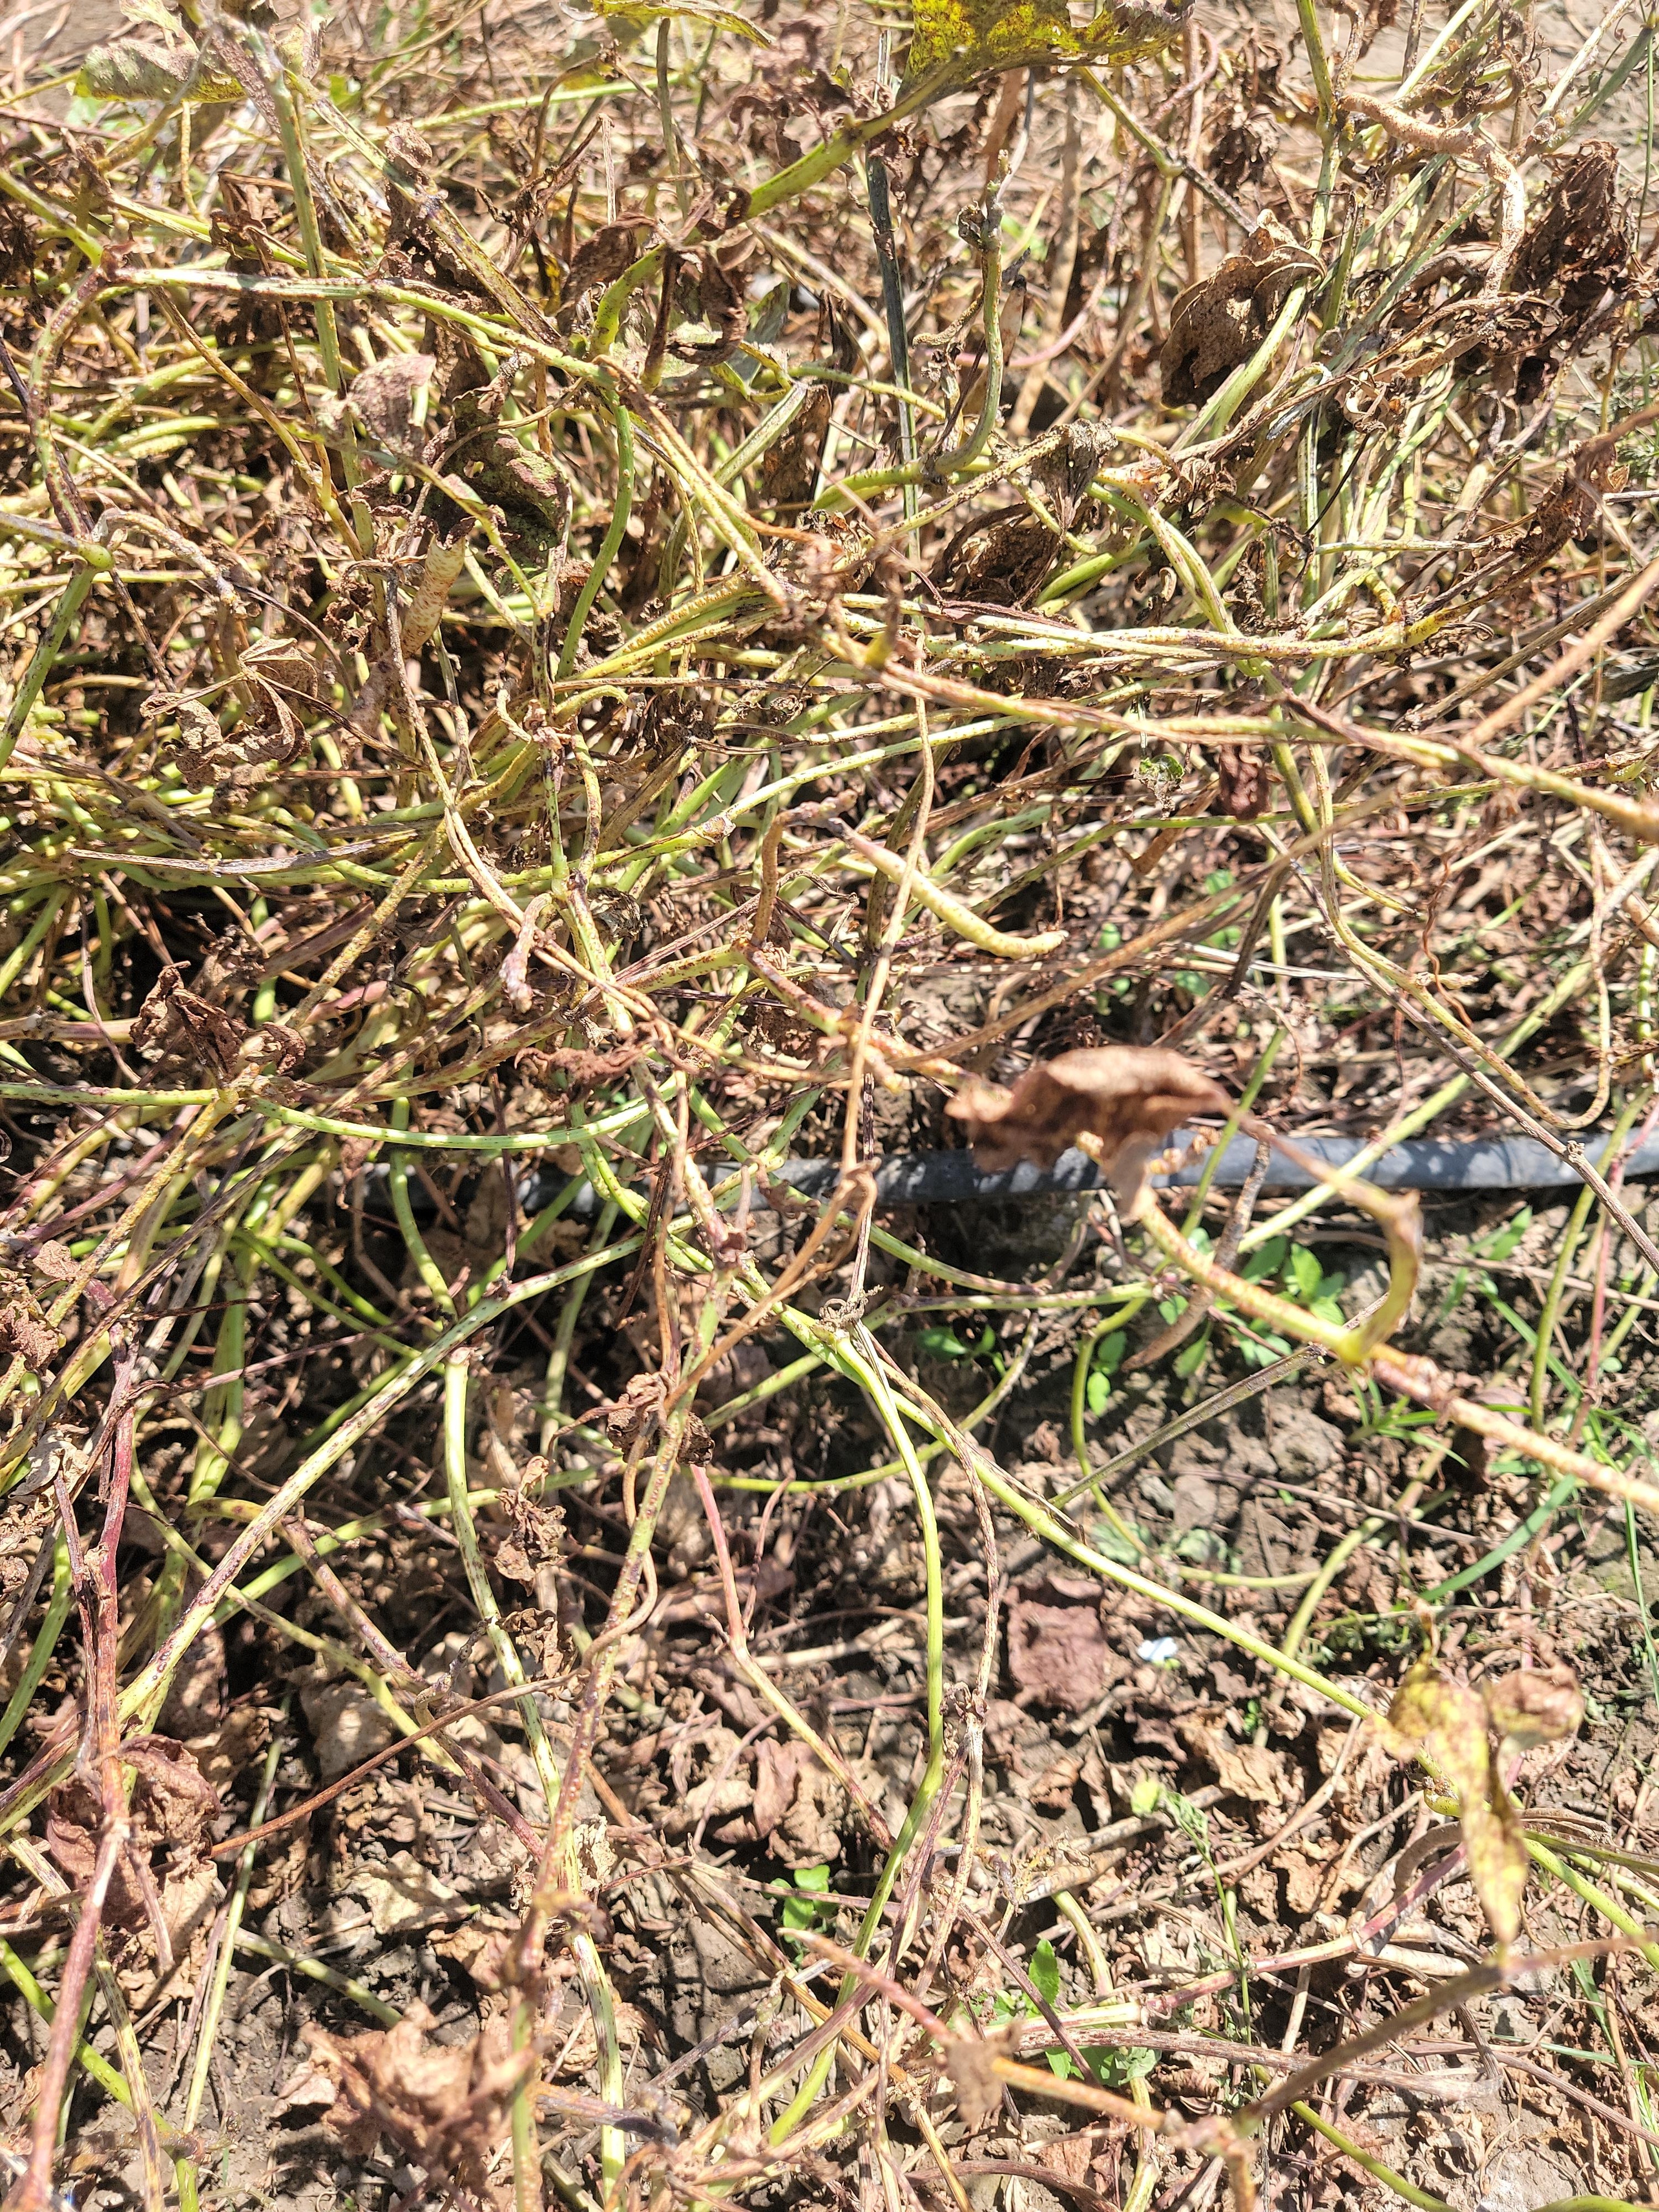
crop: cowpea
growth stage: development pod
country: Tanzania
